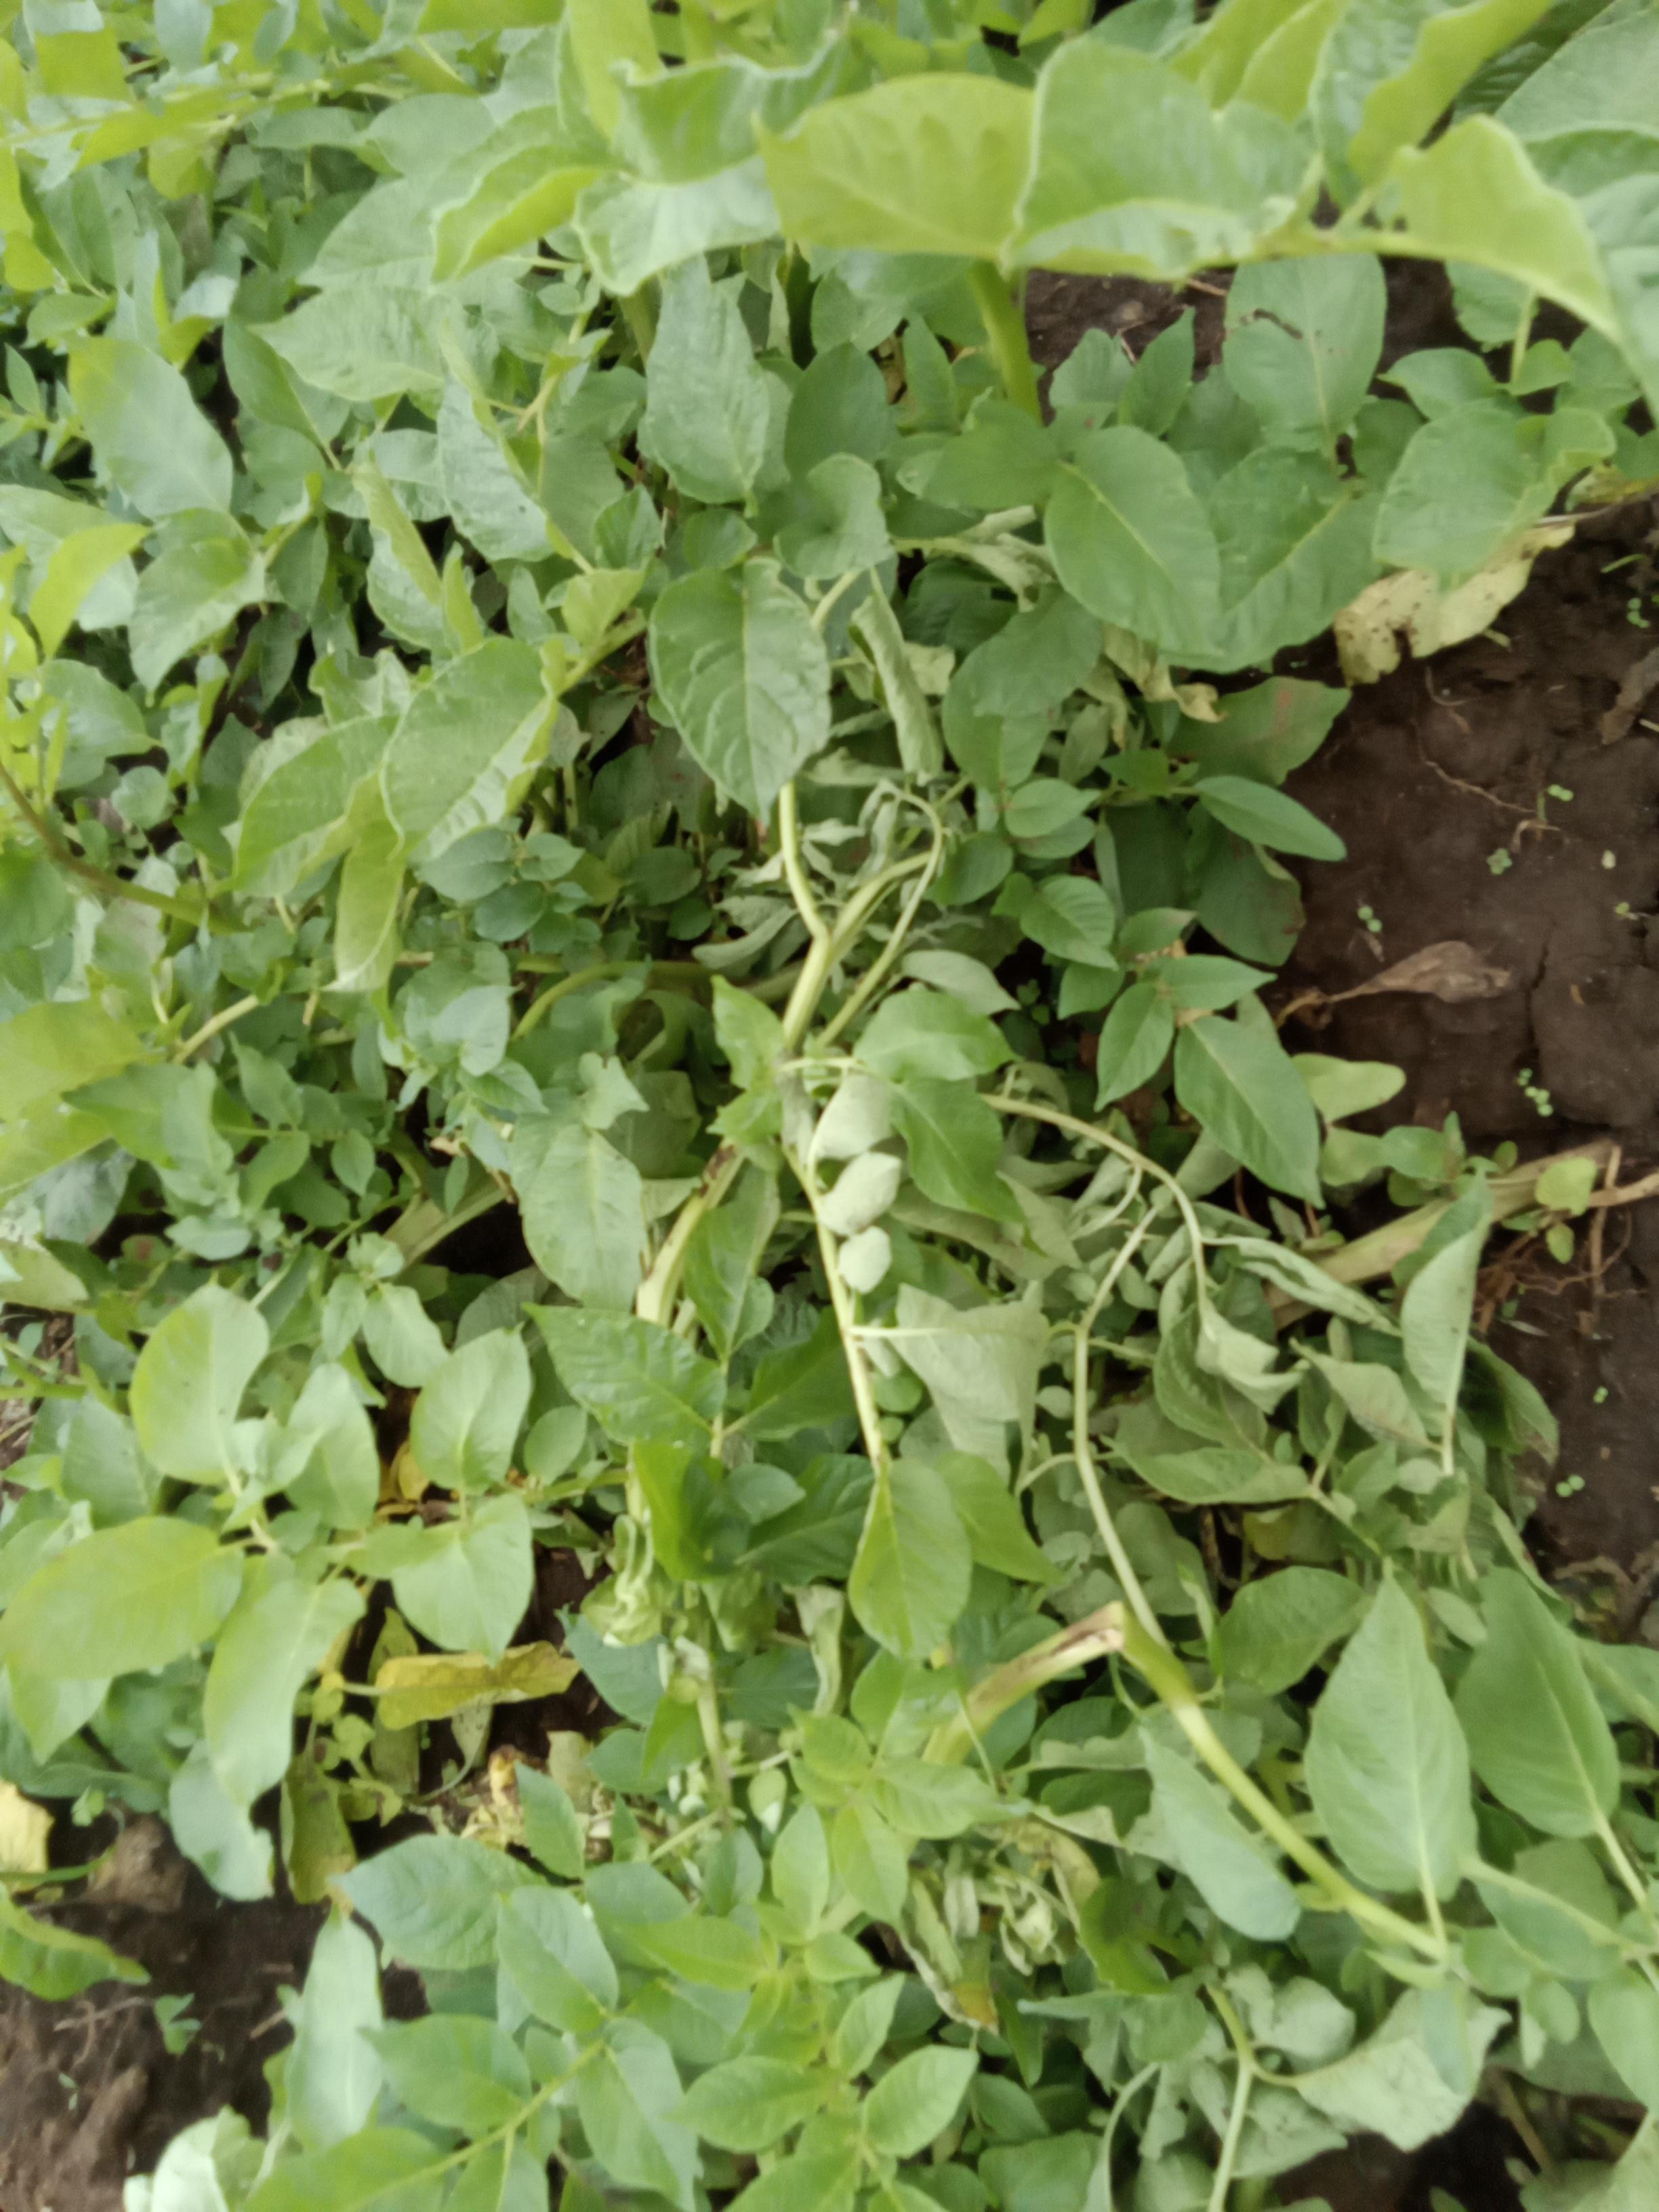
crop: potato
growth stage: vegetative
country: Kenya
